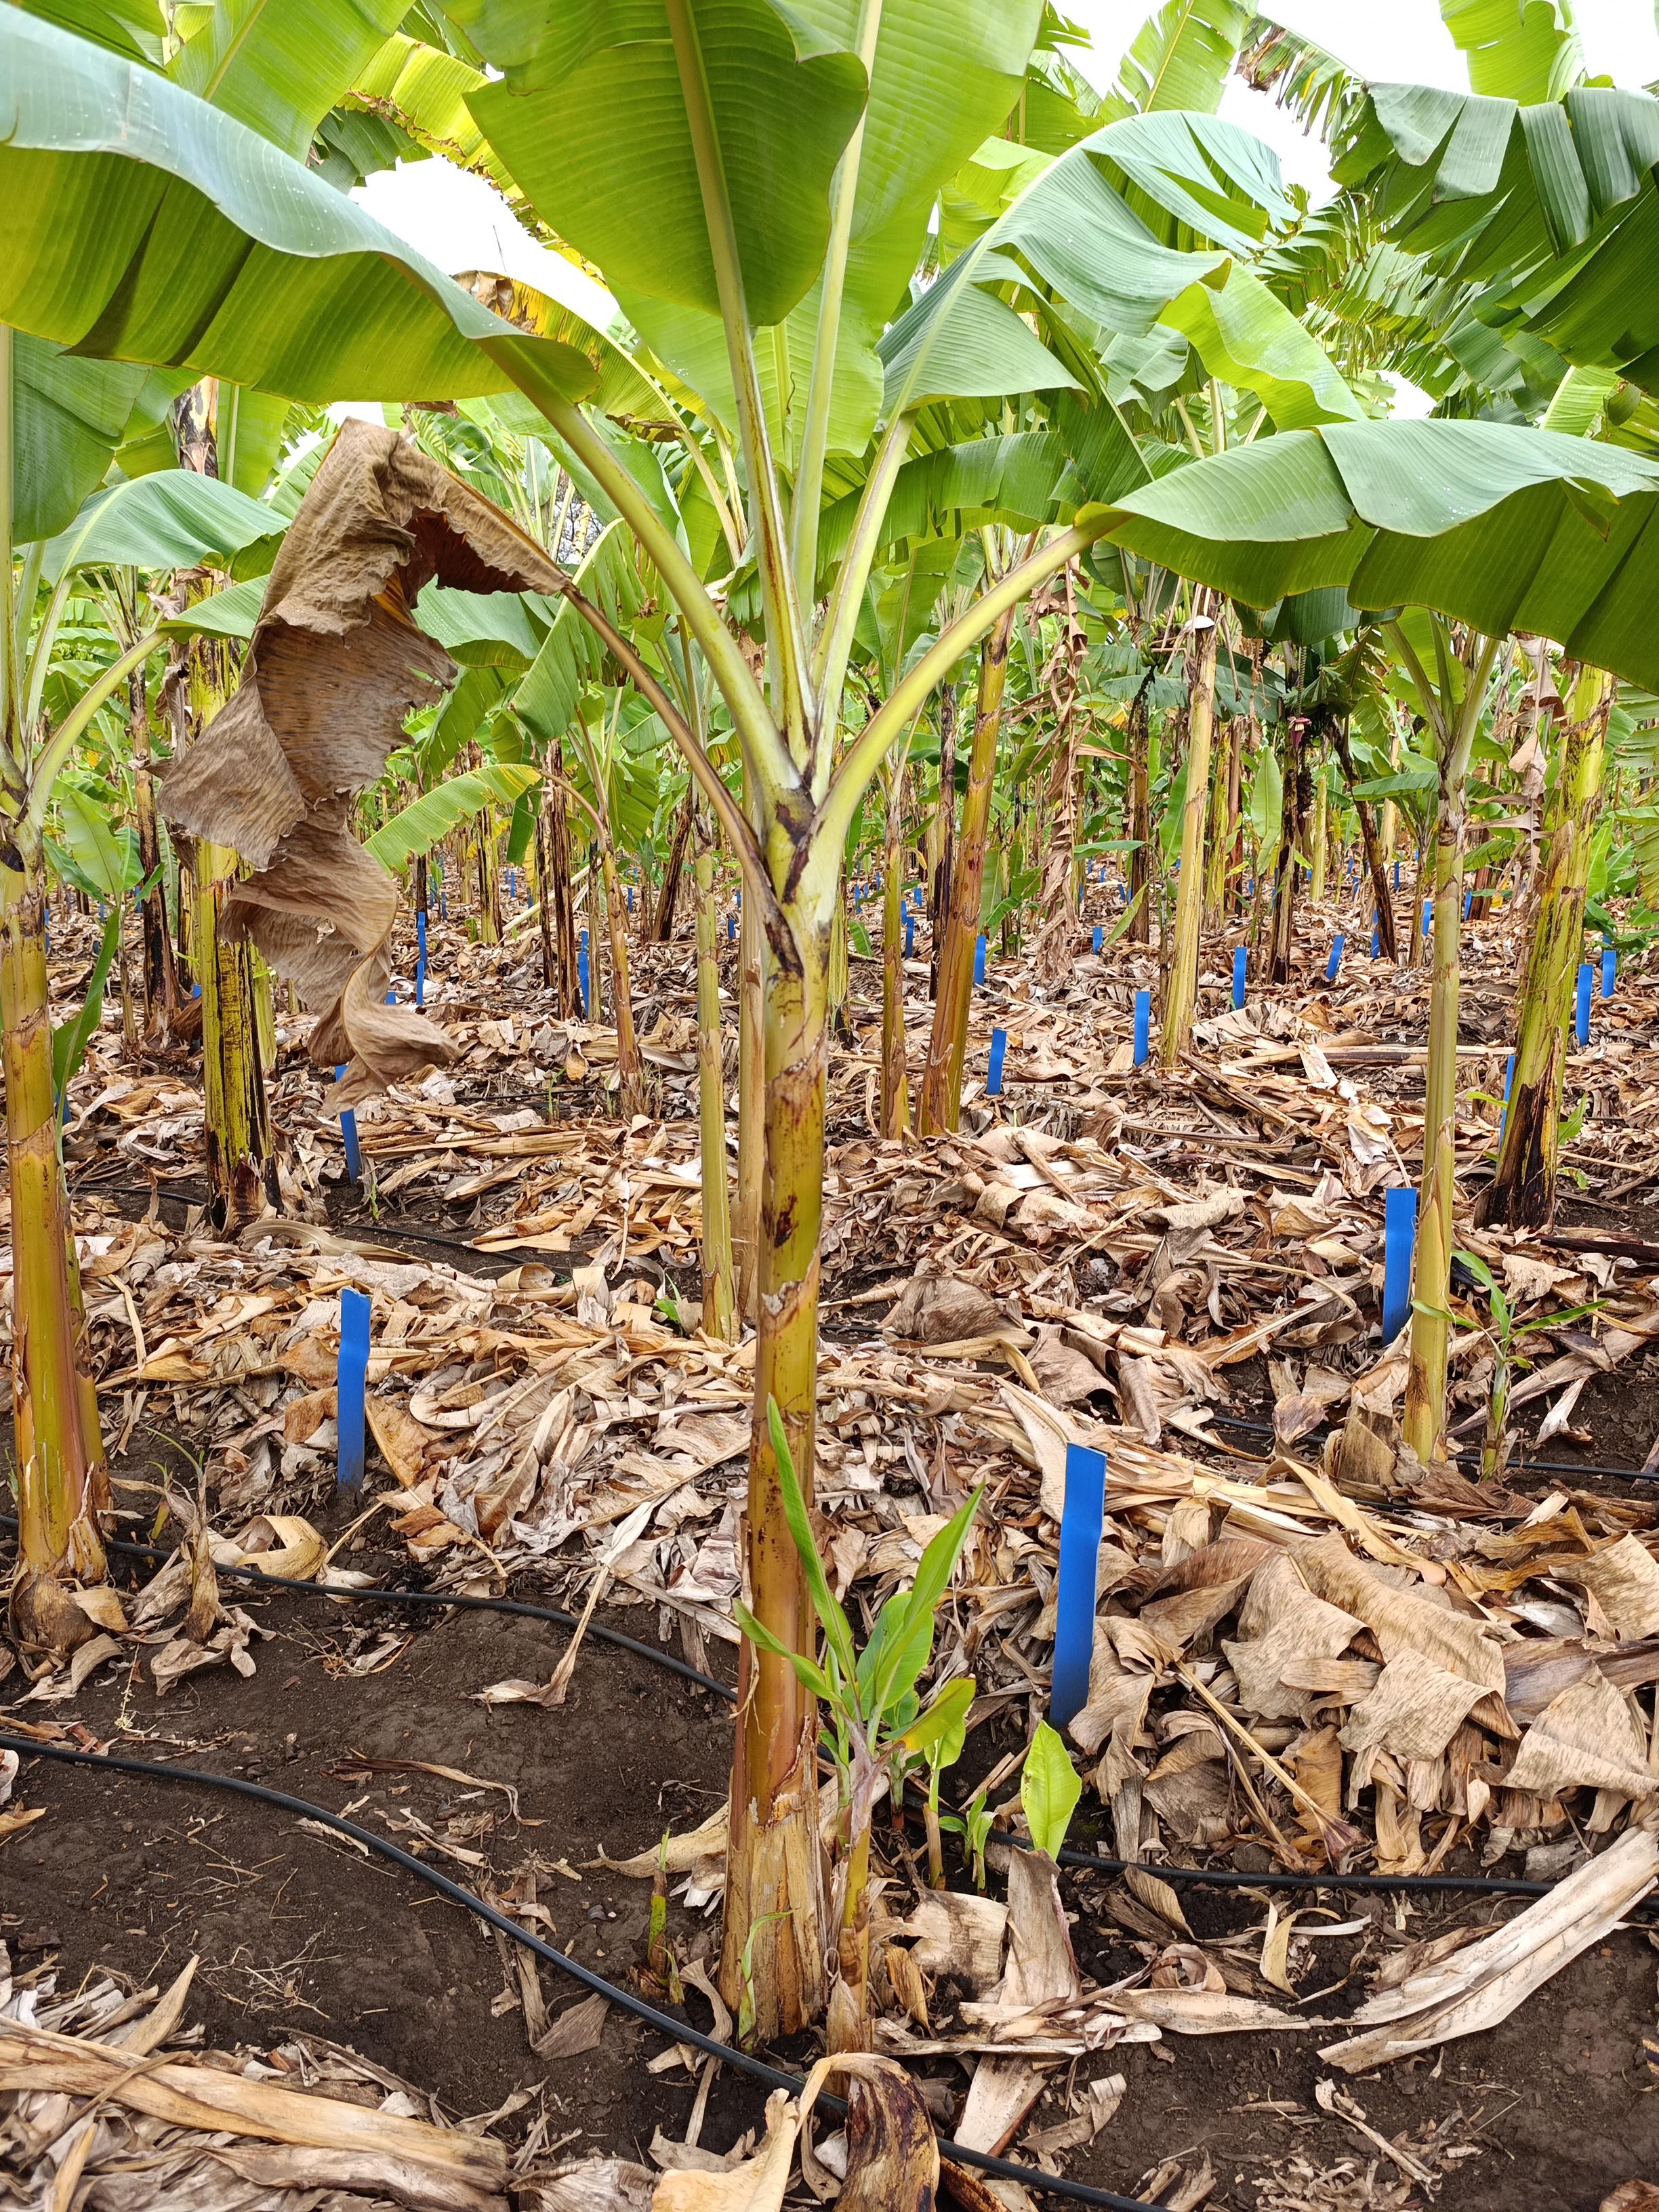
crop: banana
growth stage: vegetative
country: Tanzania
